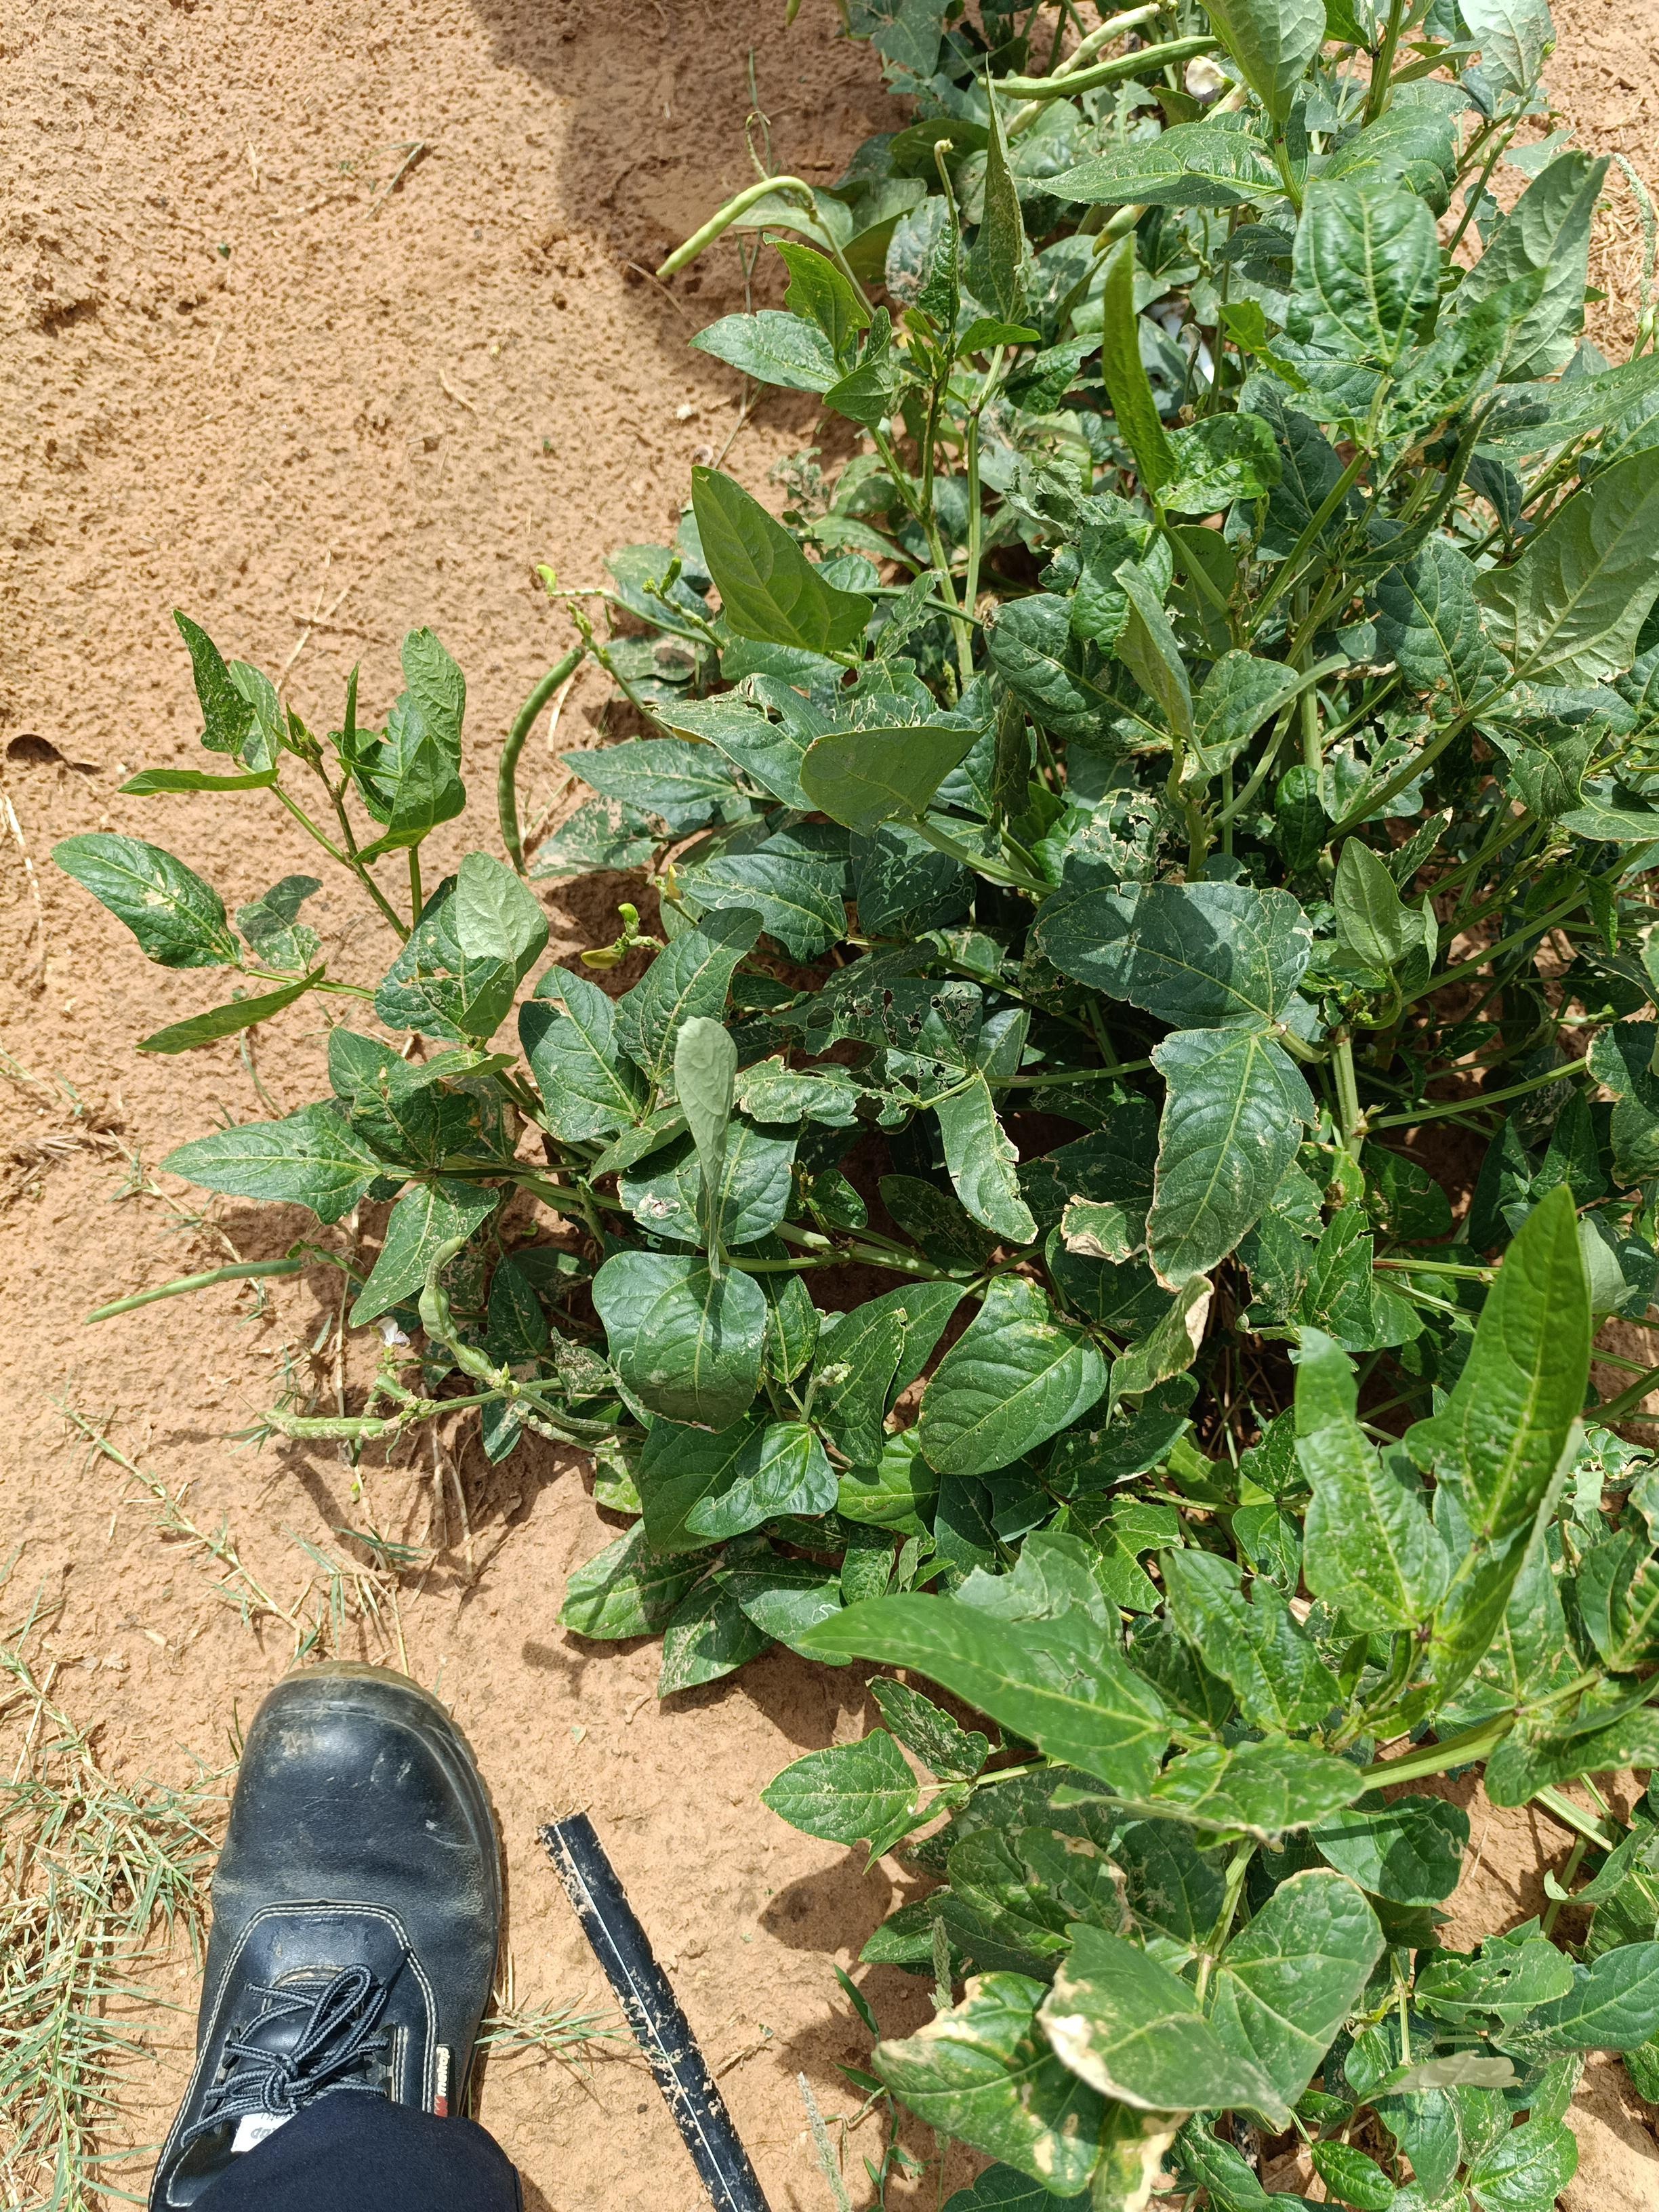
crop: cowpea
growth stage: development pod
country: Nigeria
